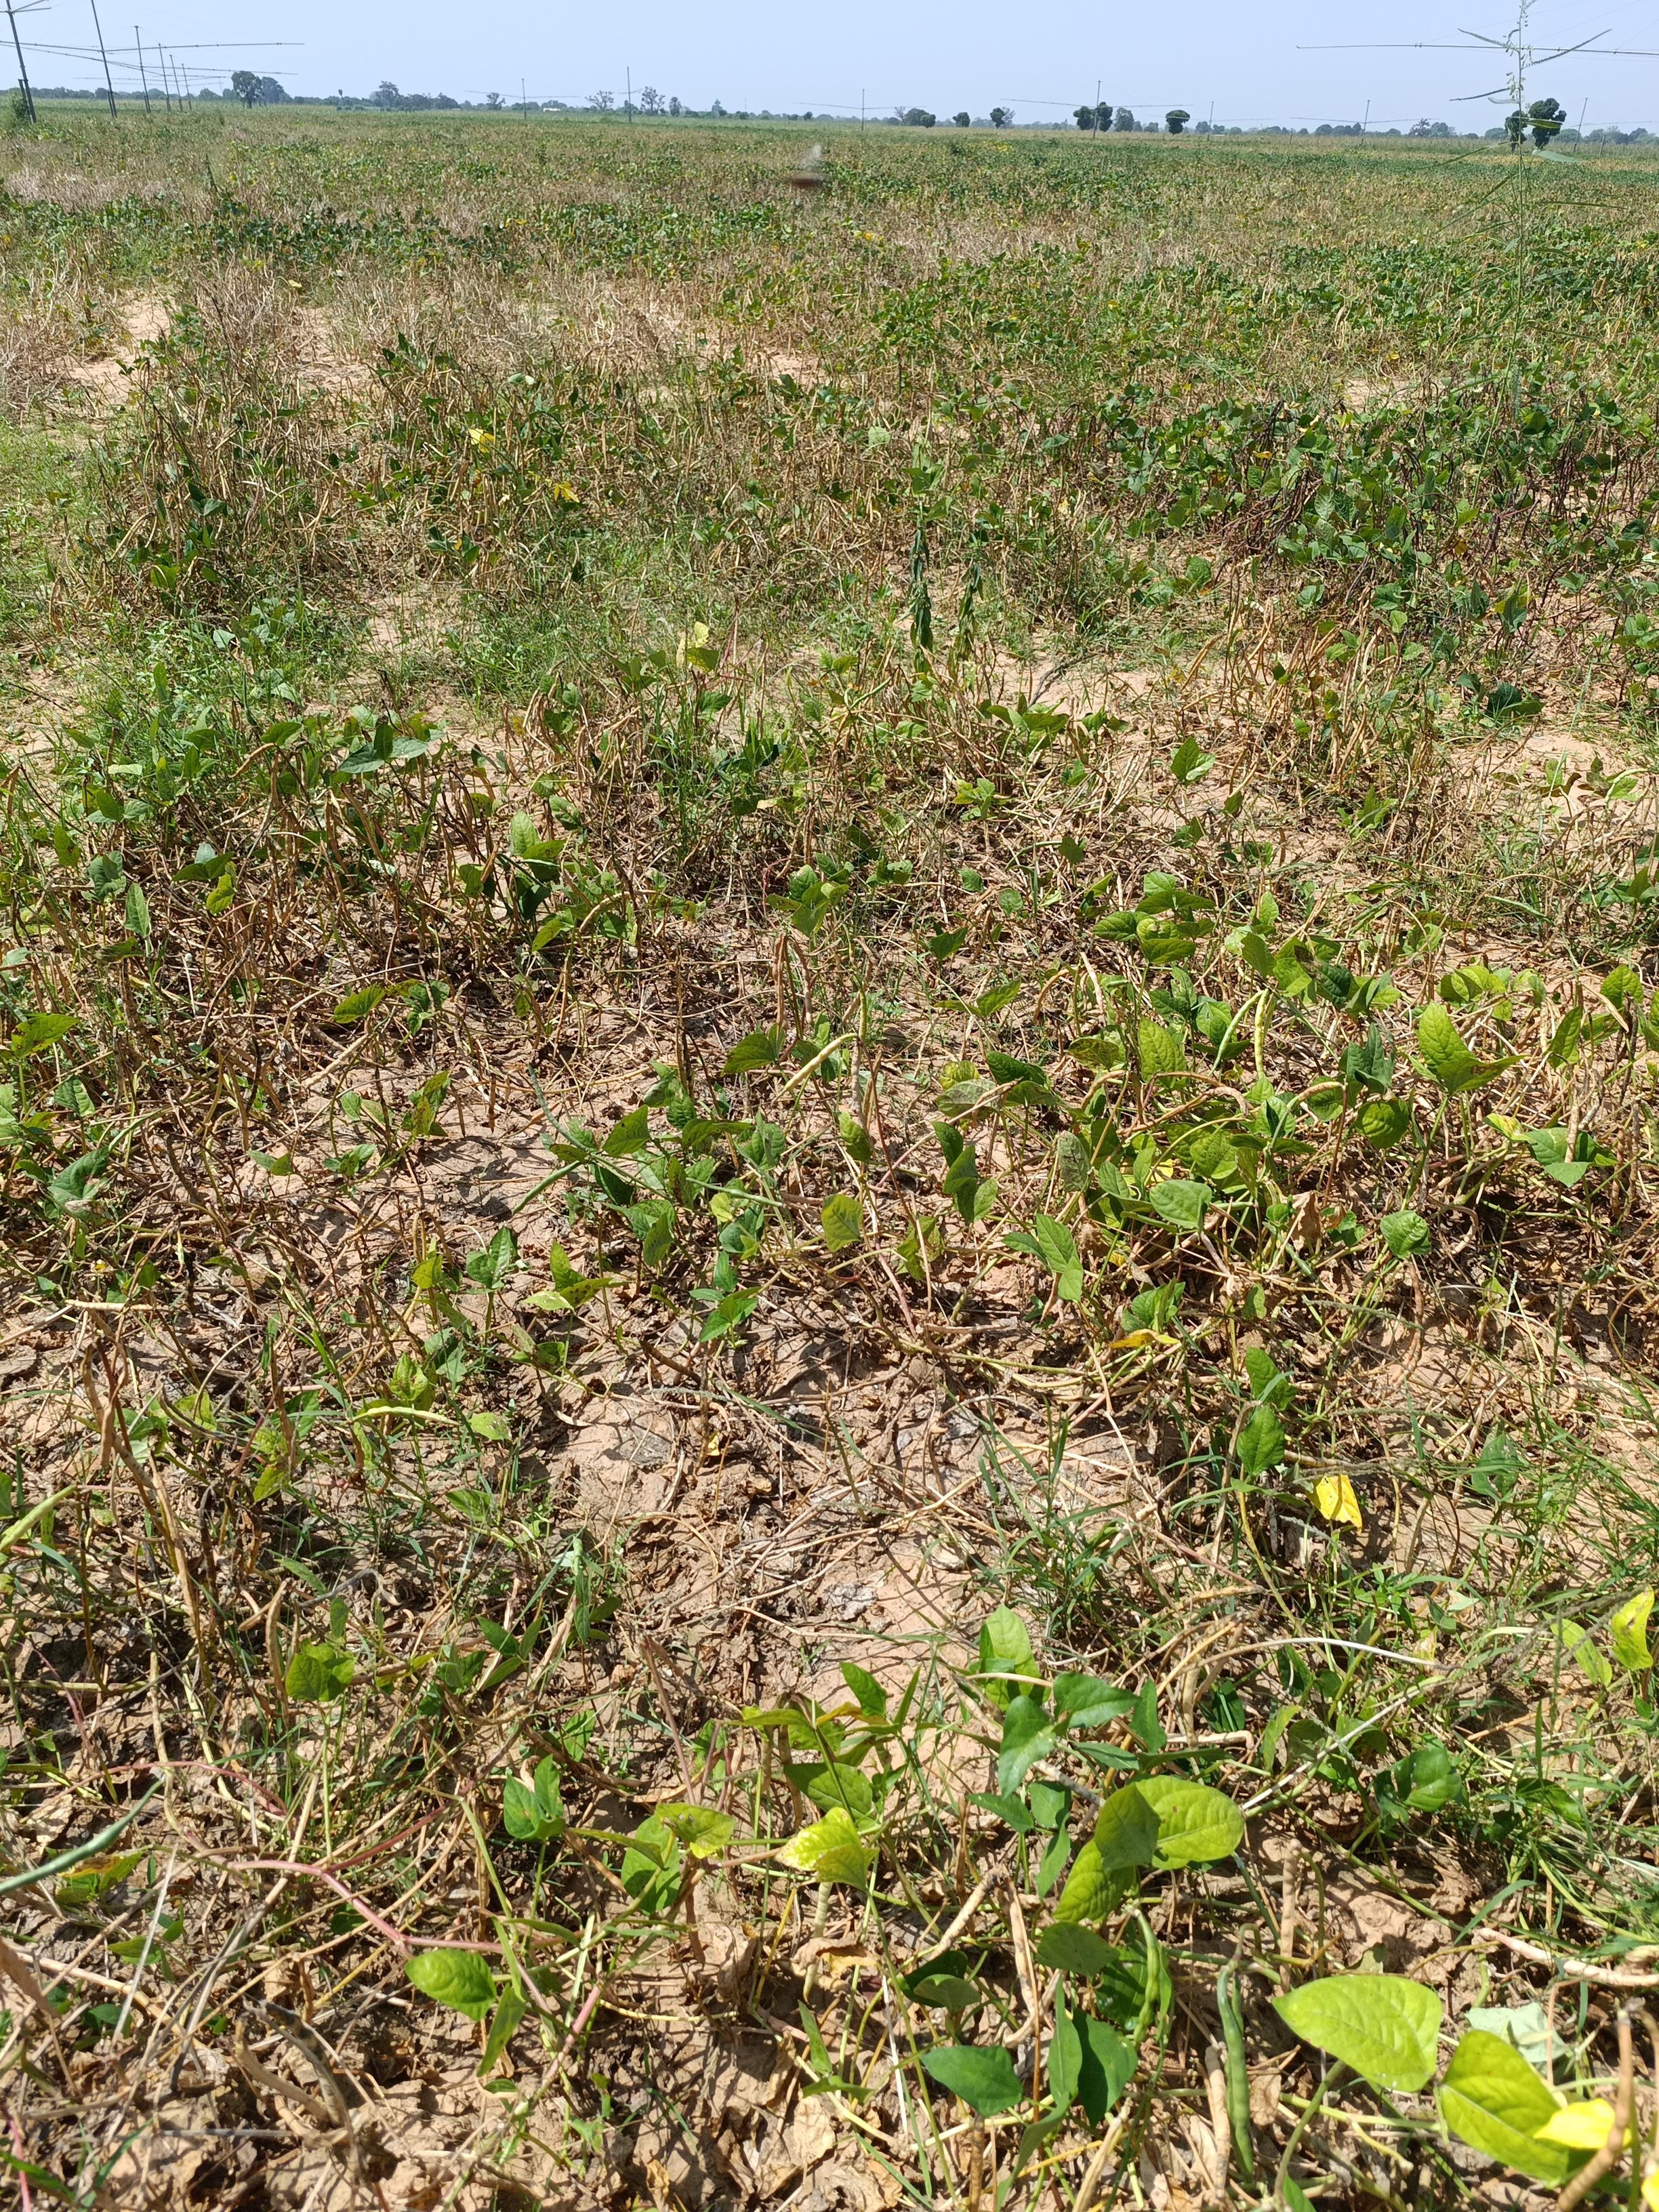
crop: cowpea
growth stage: maturity
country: Nigeria
